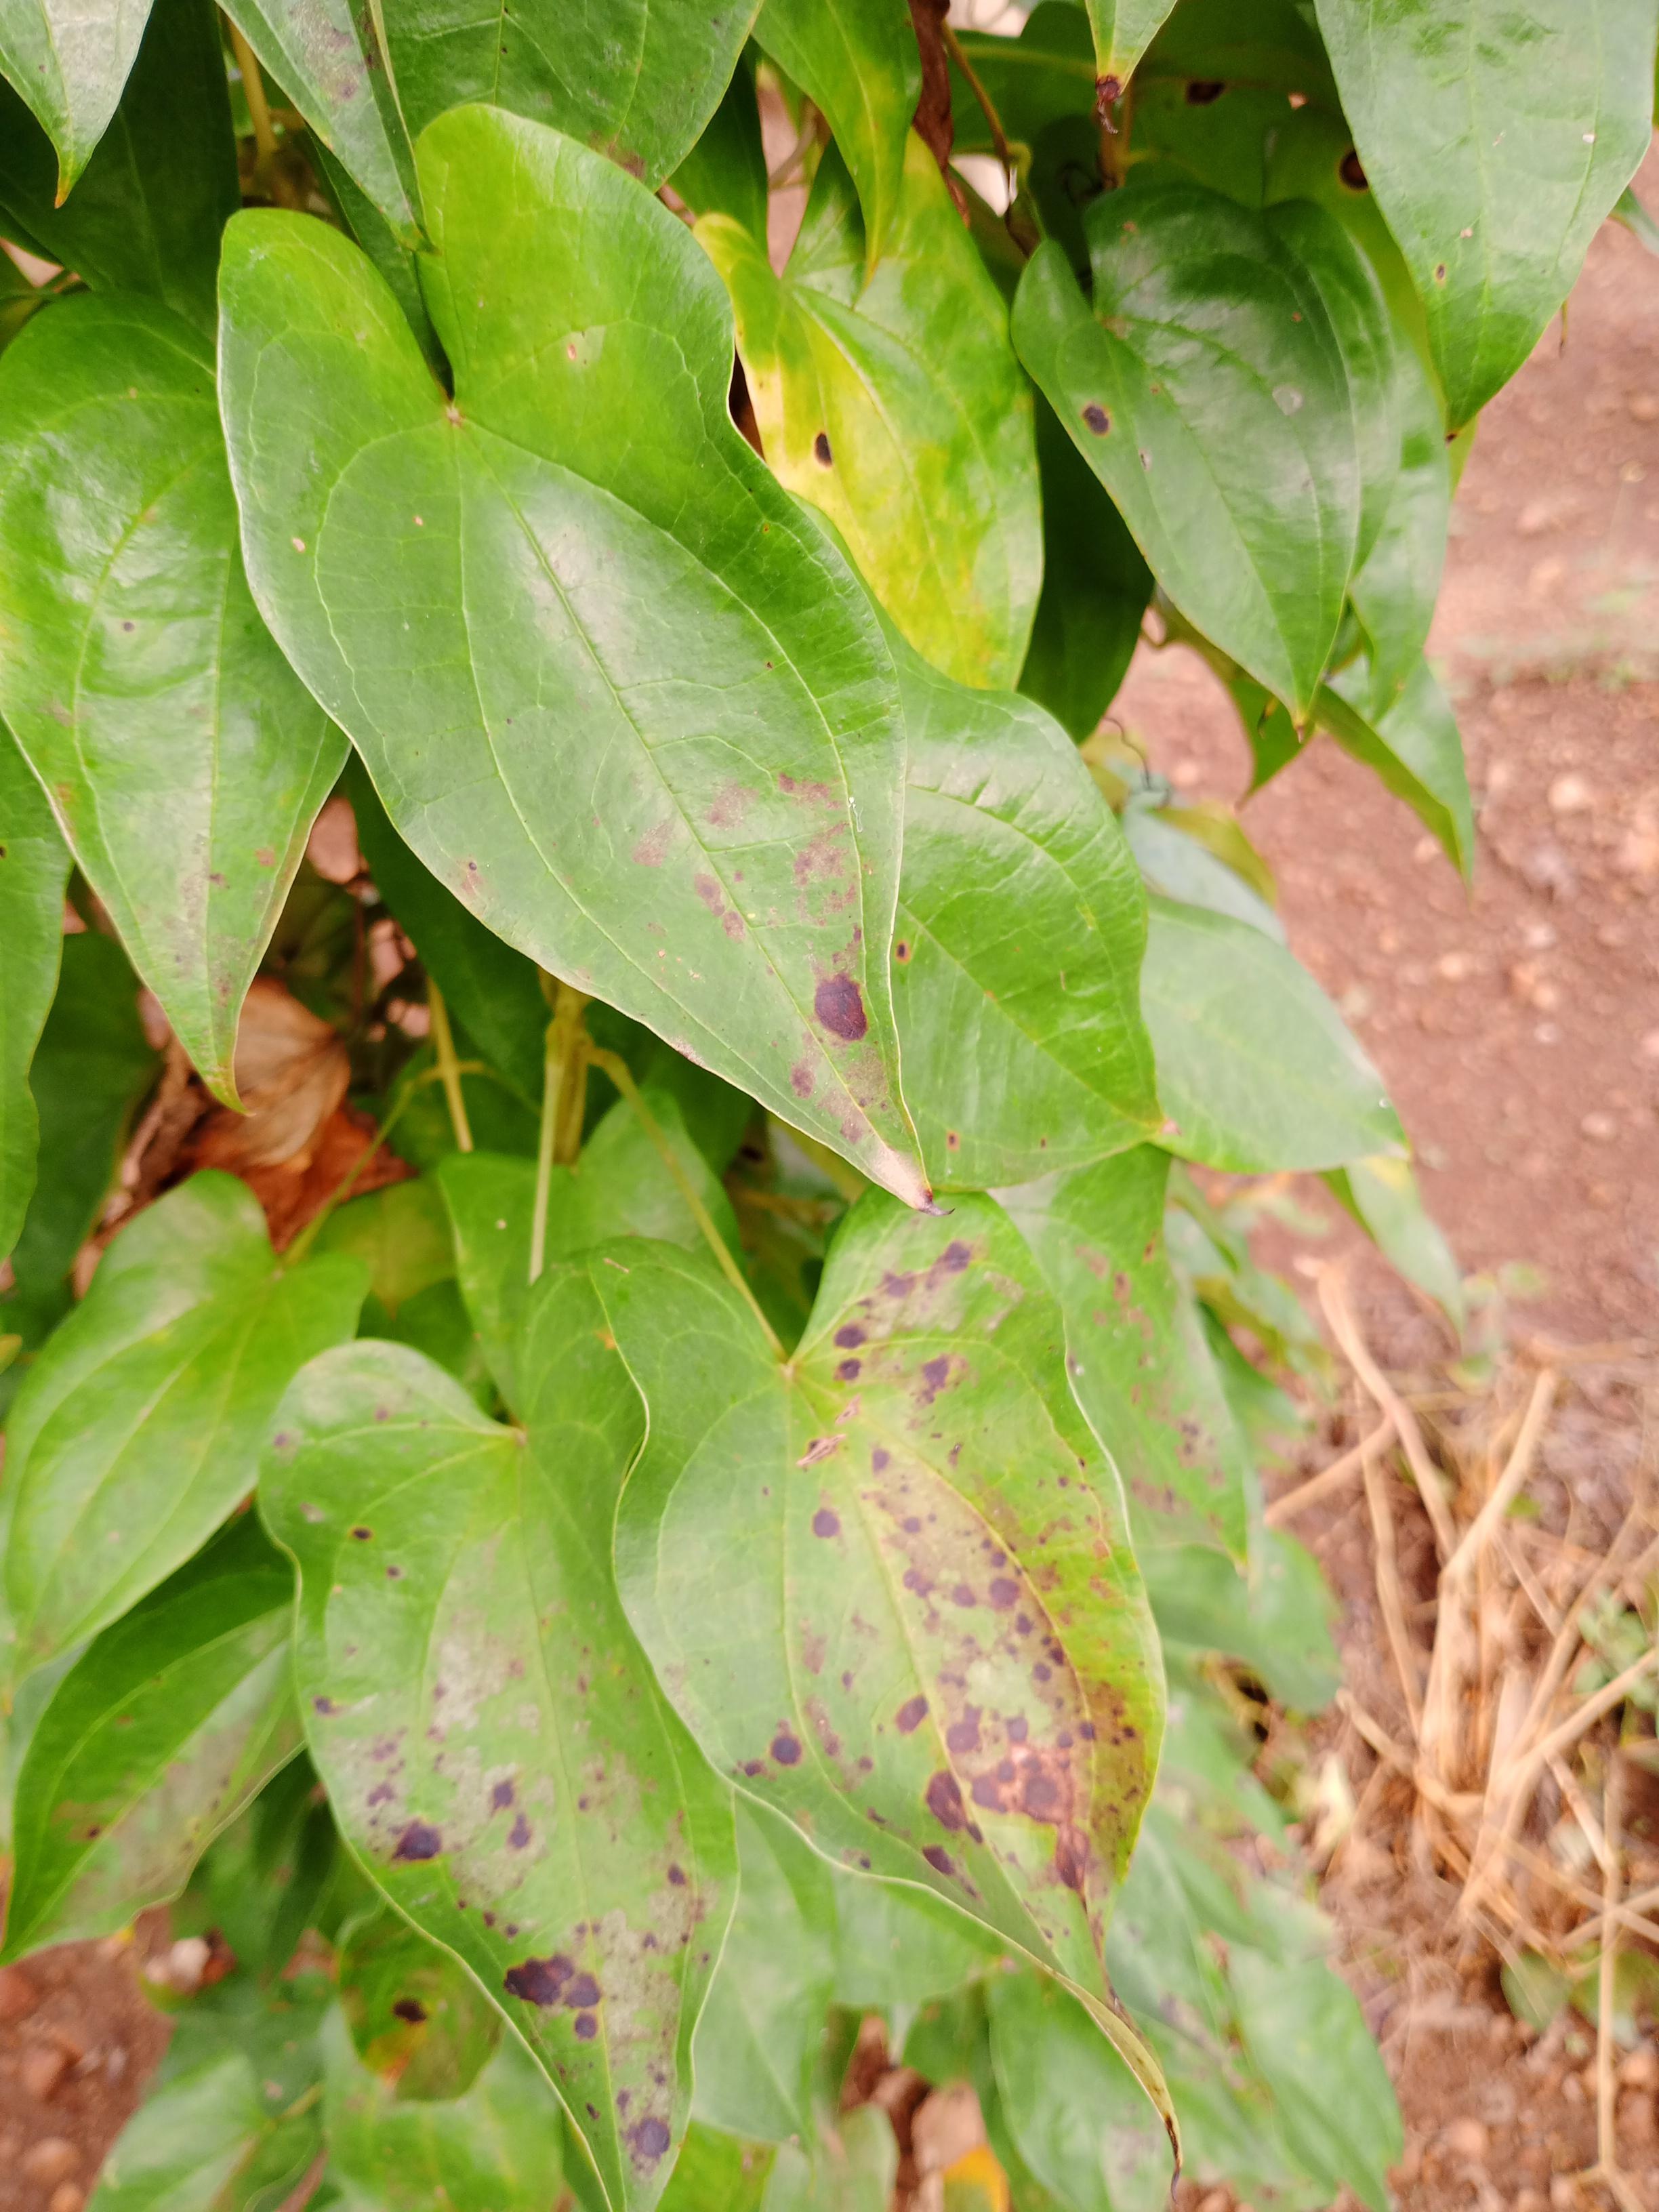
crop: yam
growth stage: vegetative
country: Nigeria
